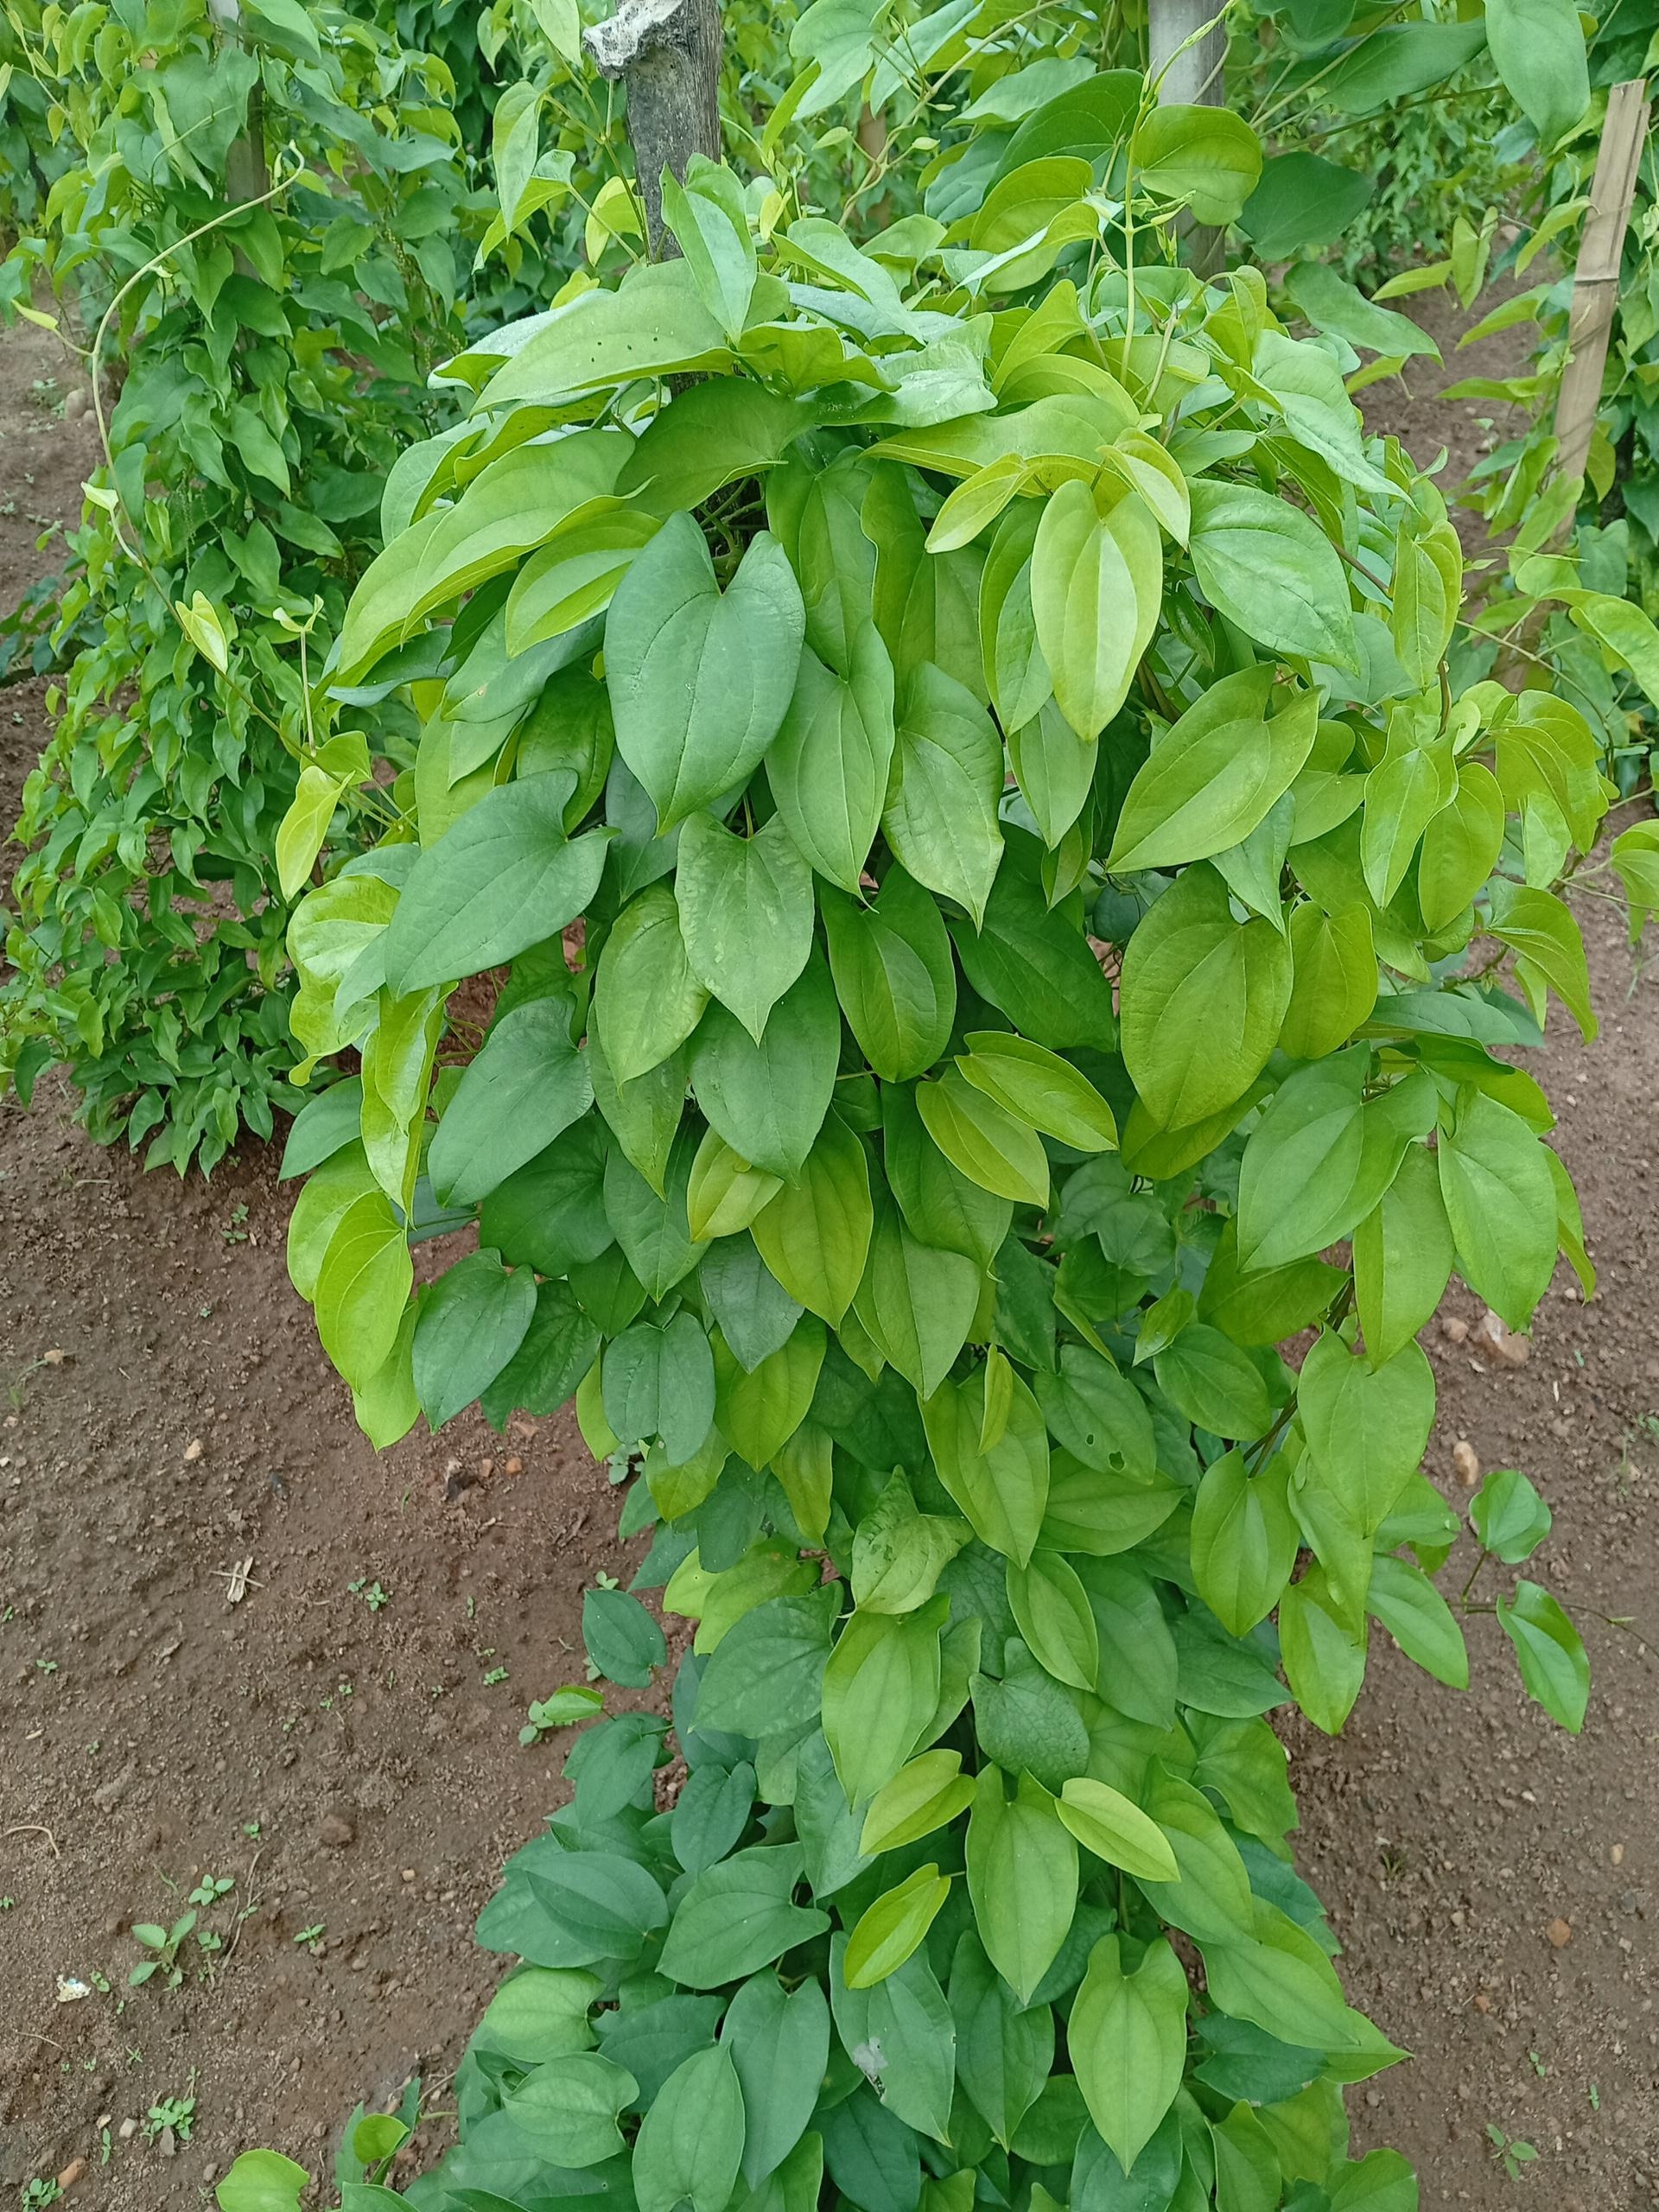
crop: yam
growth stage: vegetative
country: Nigeria
